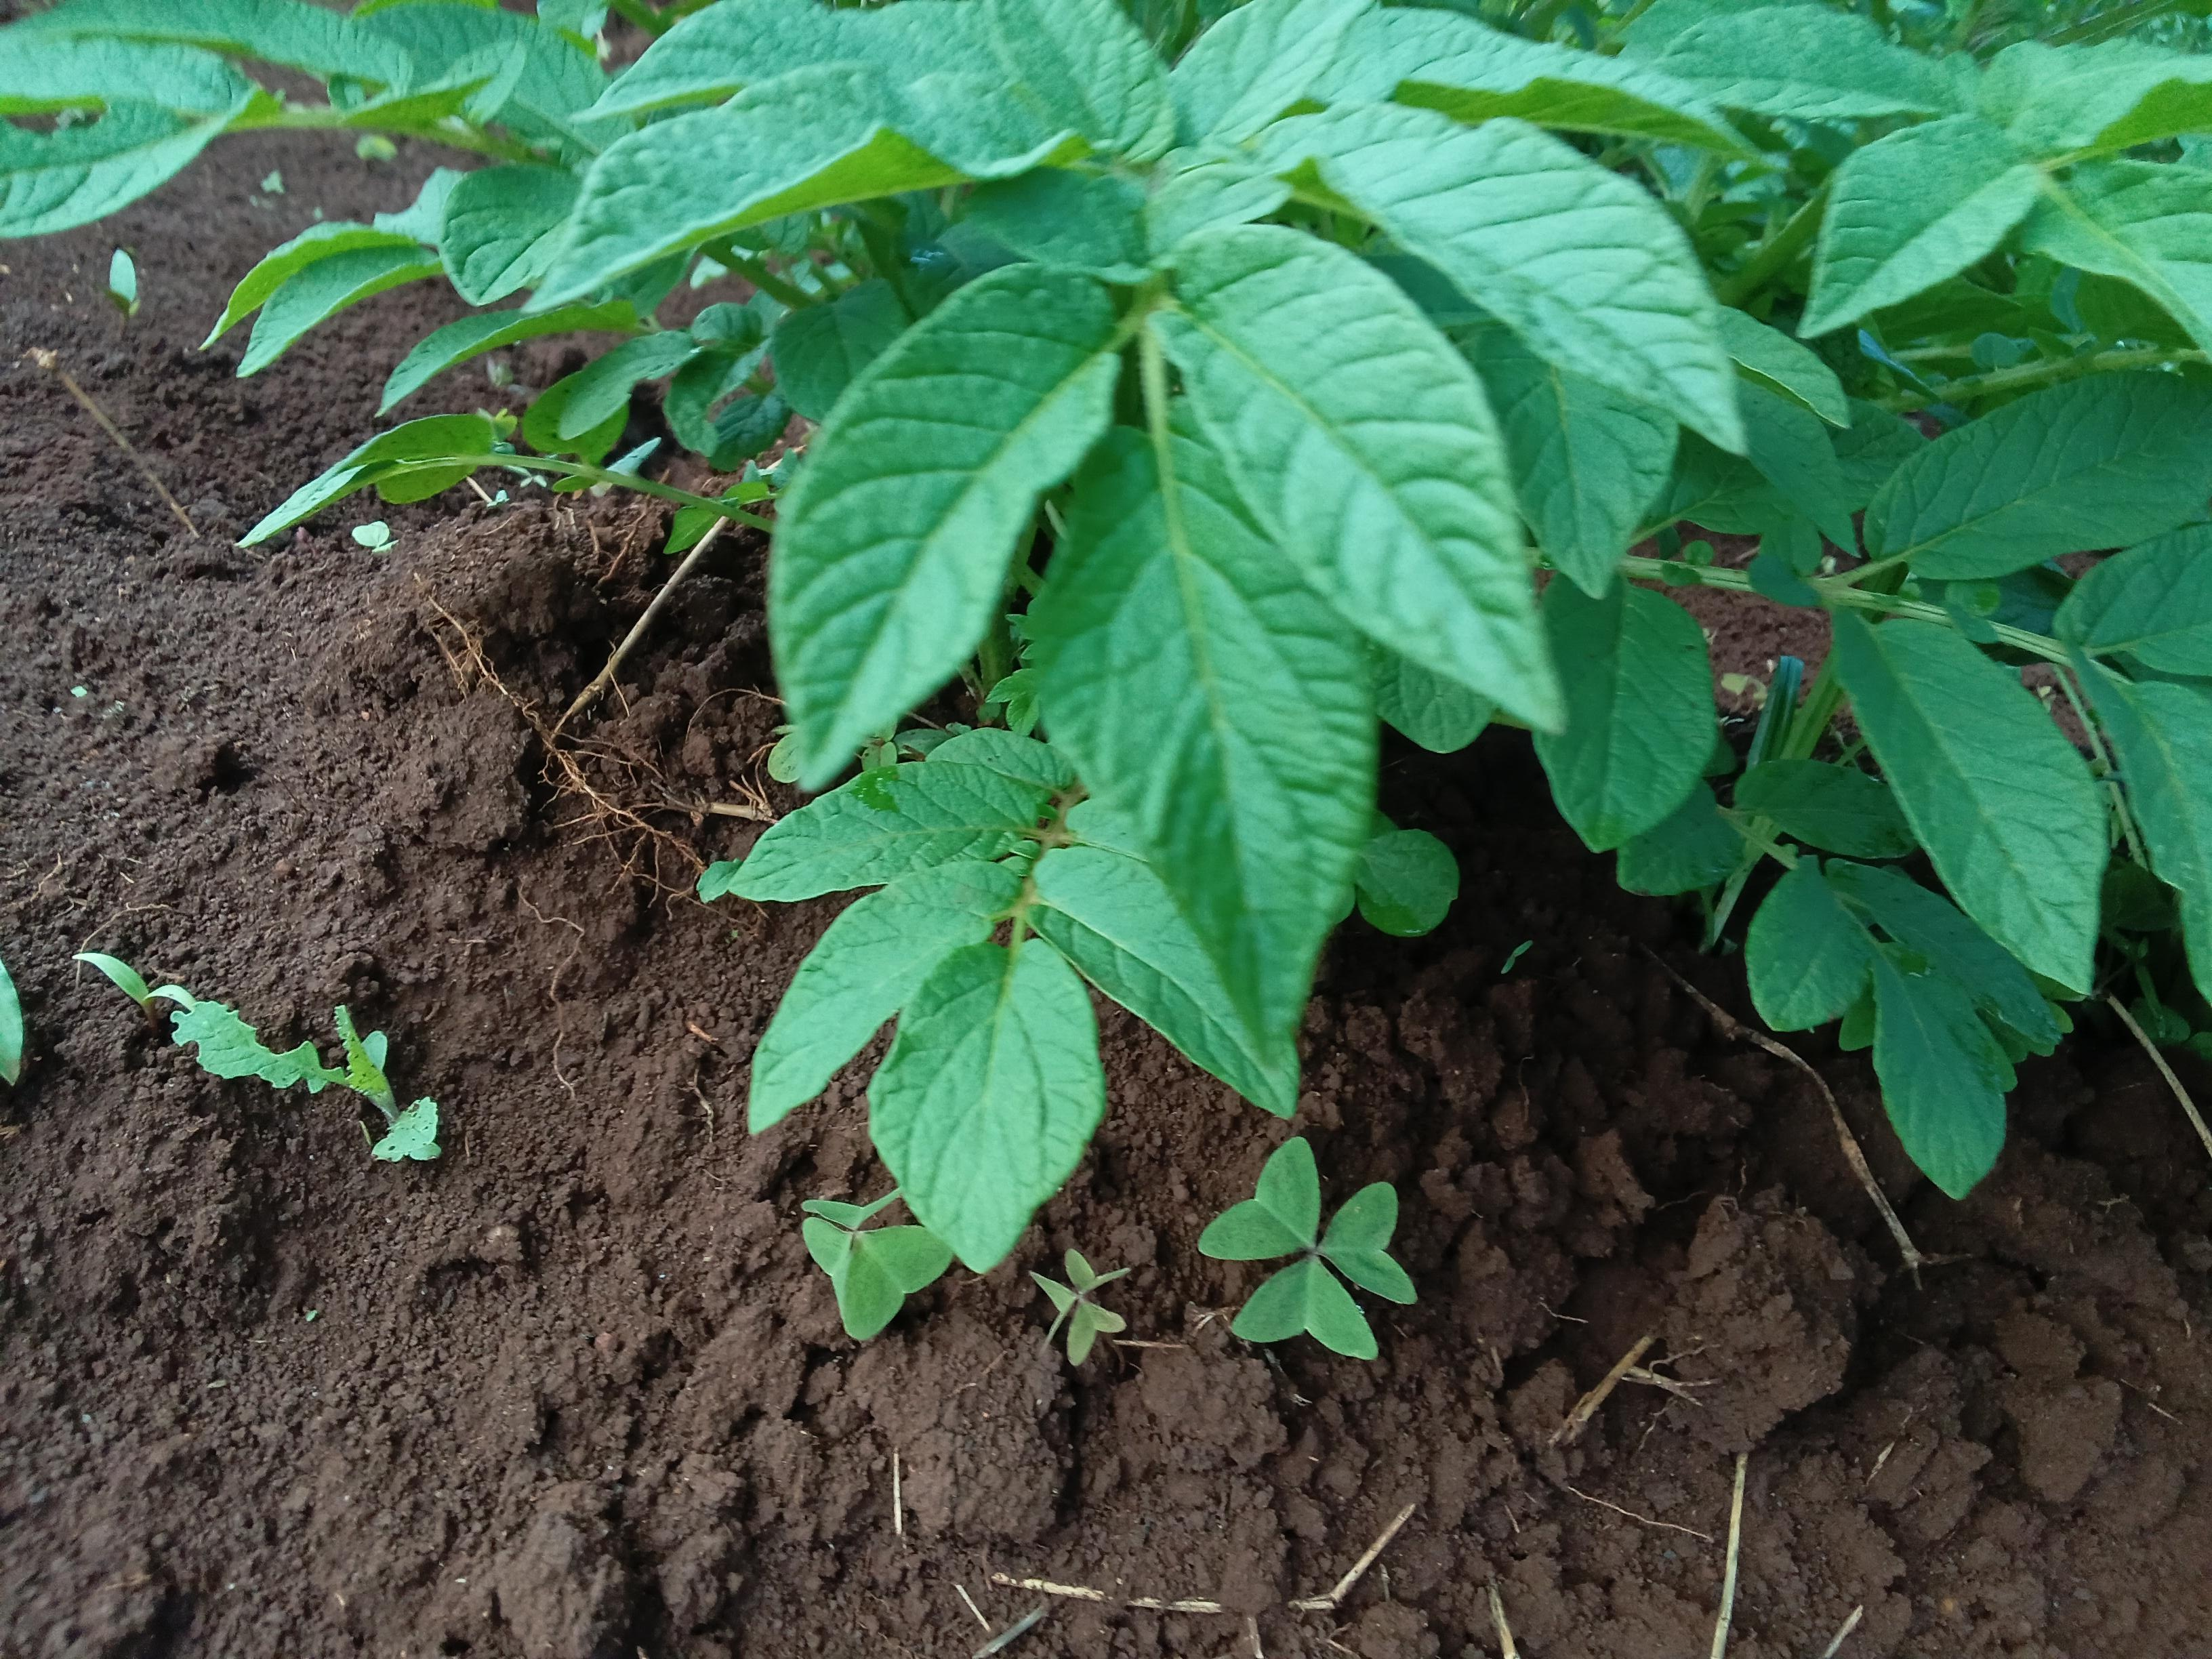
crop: potato
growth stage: vegetative
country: Kenya
